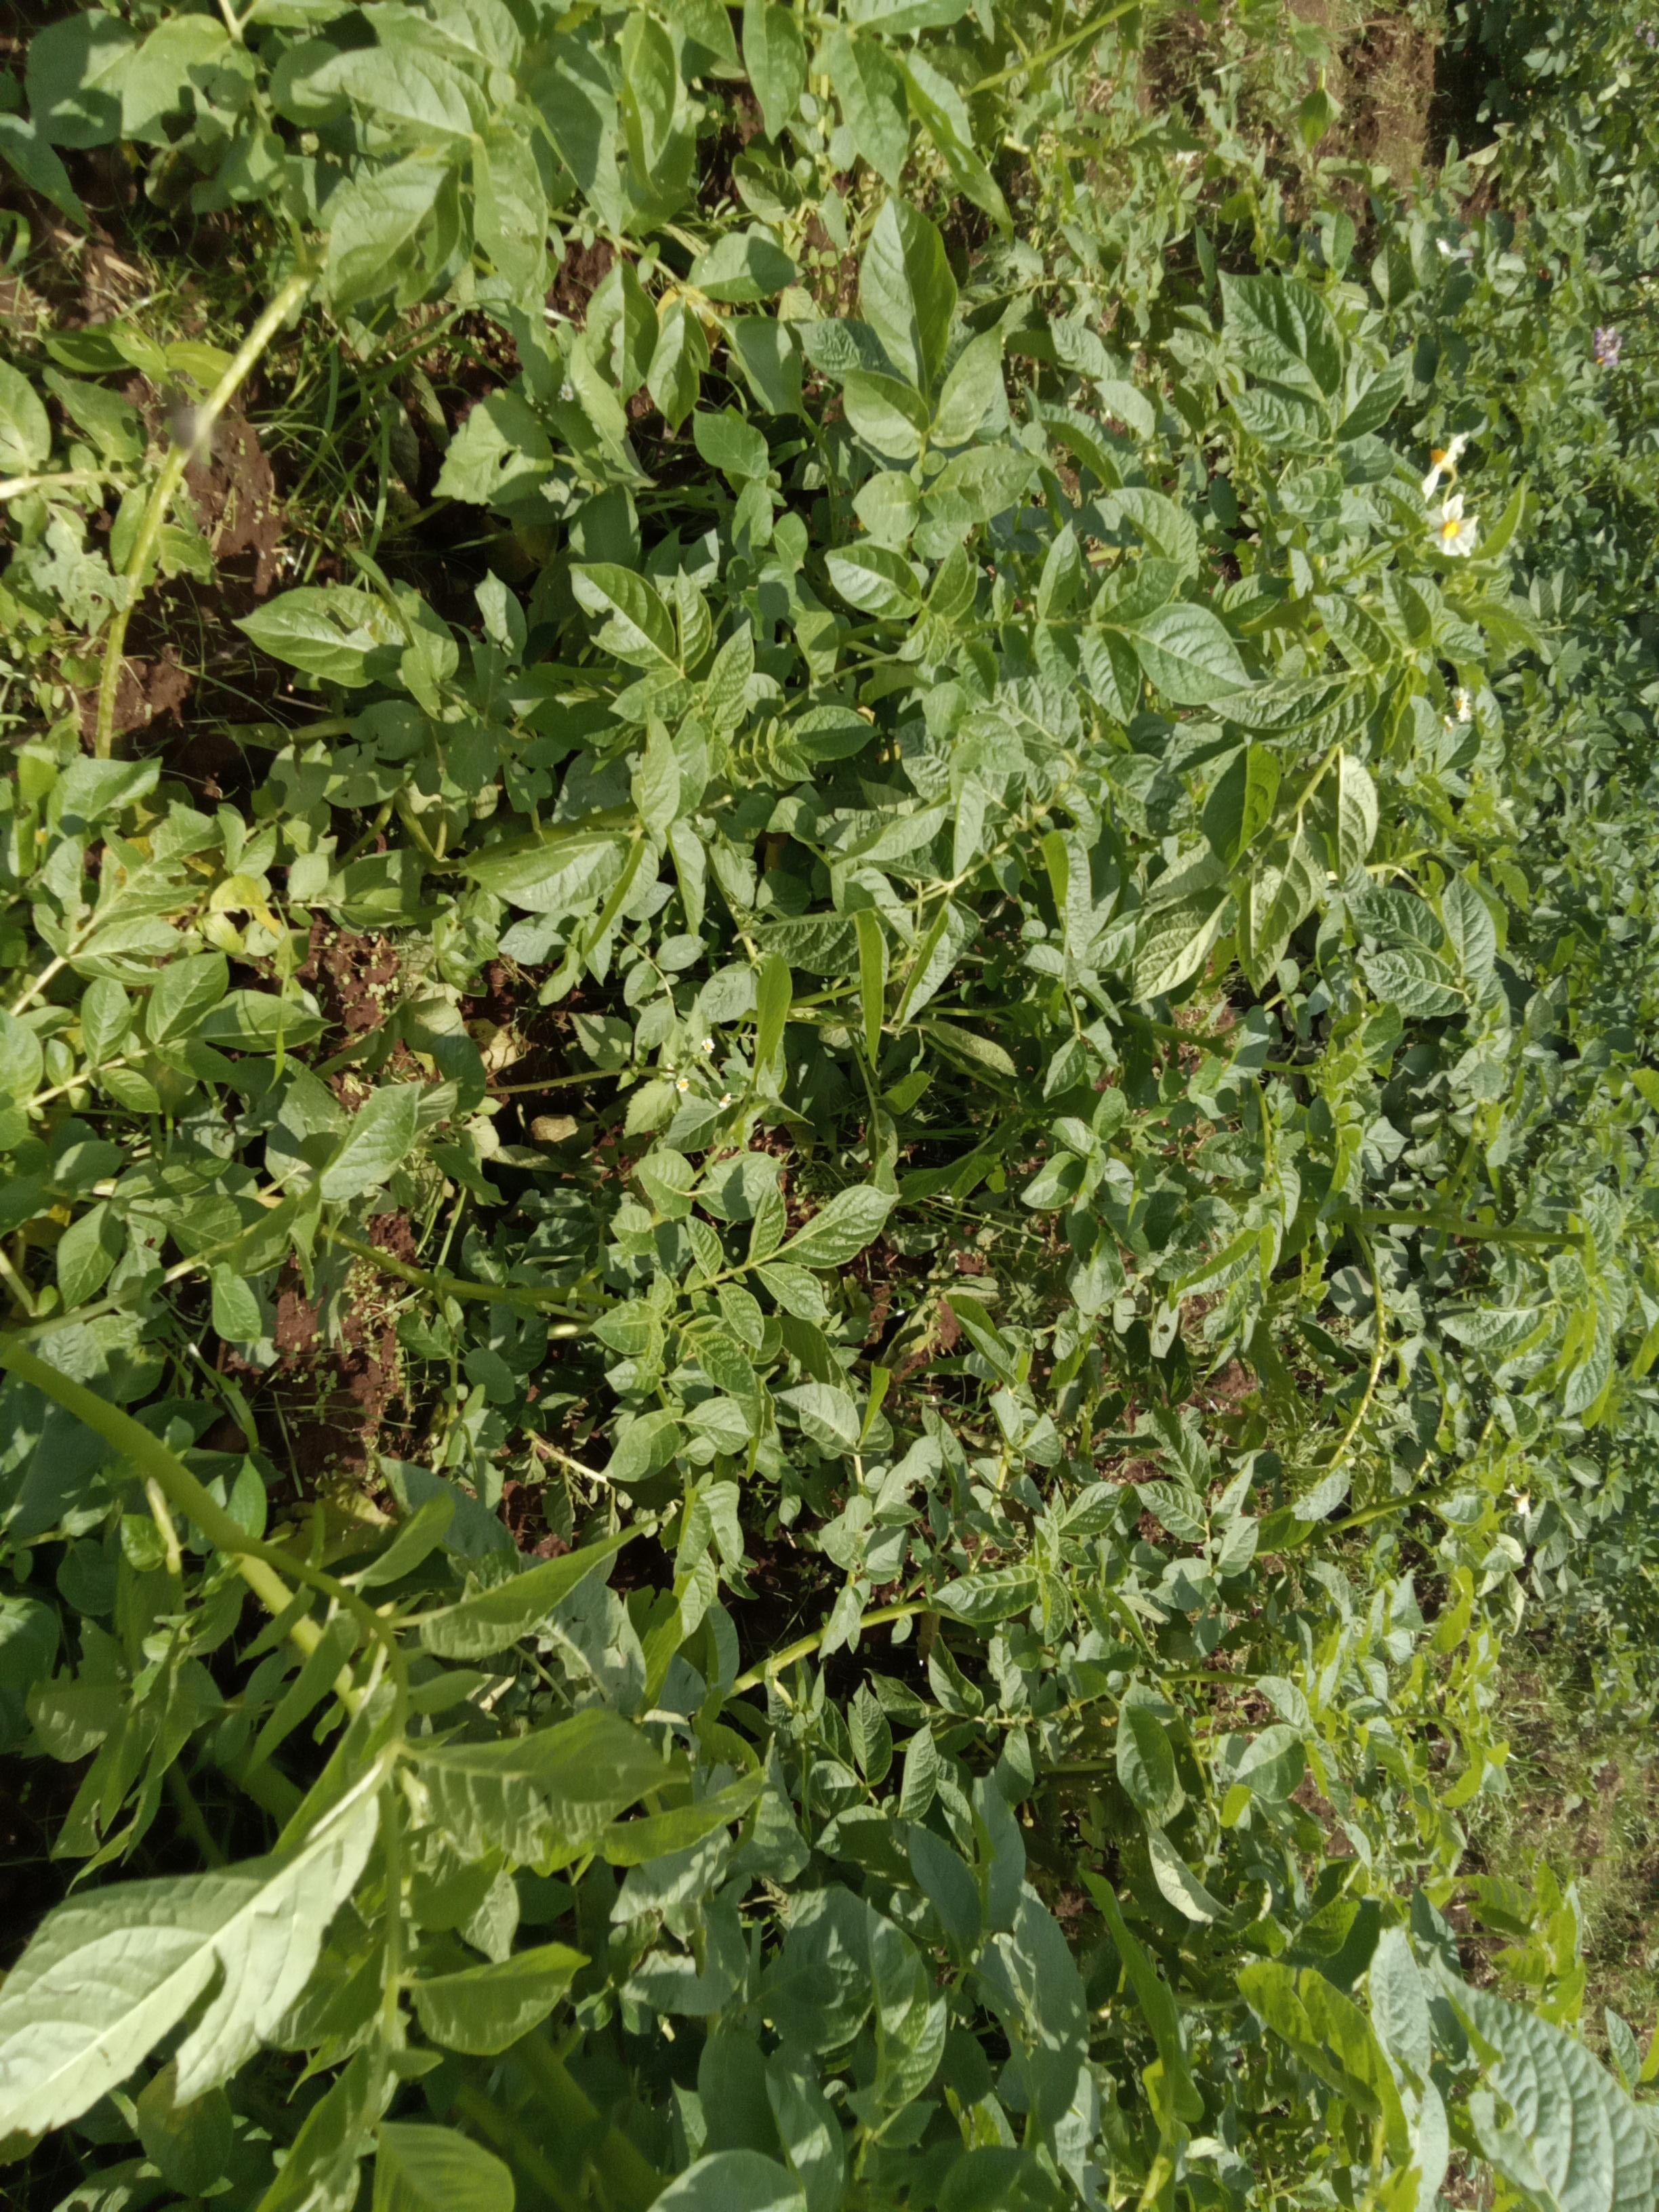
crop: potato
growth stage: pegging
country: Kenya
